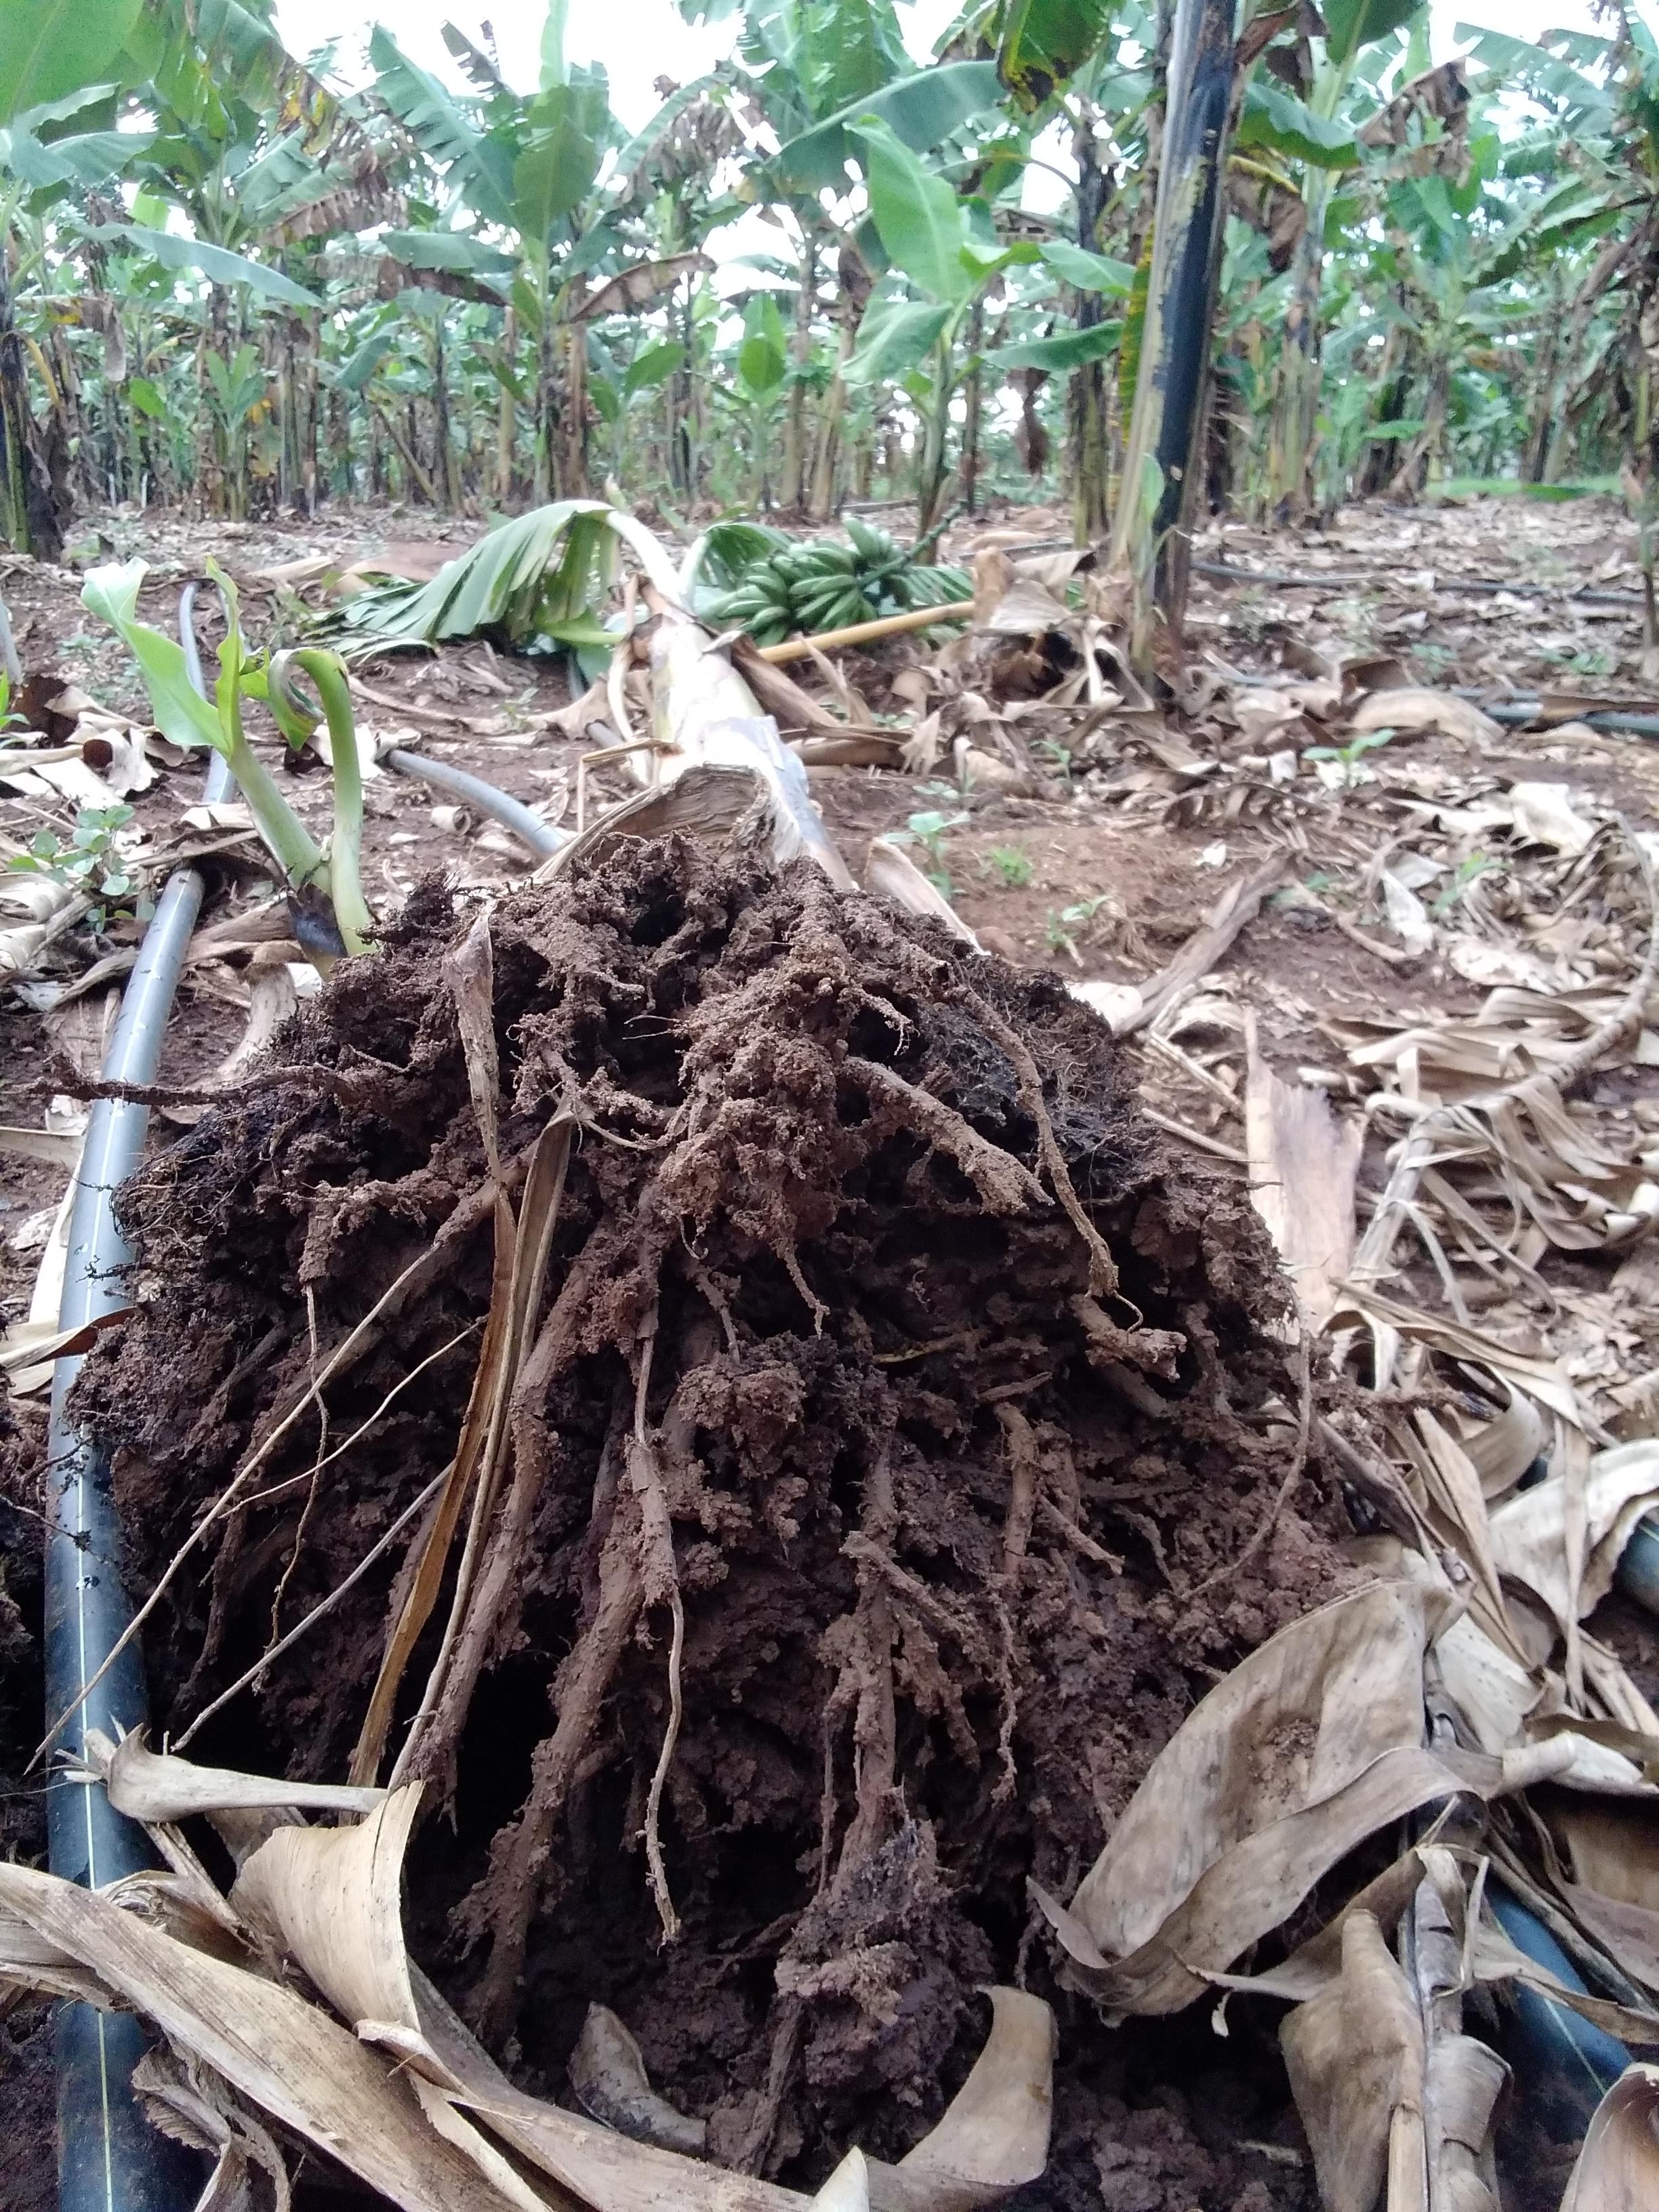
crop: banana
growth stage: harvest maturity
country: Tanzania
